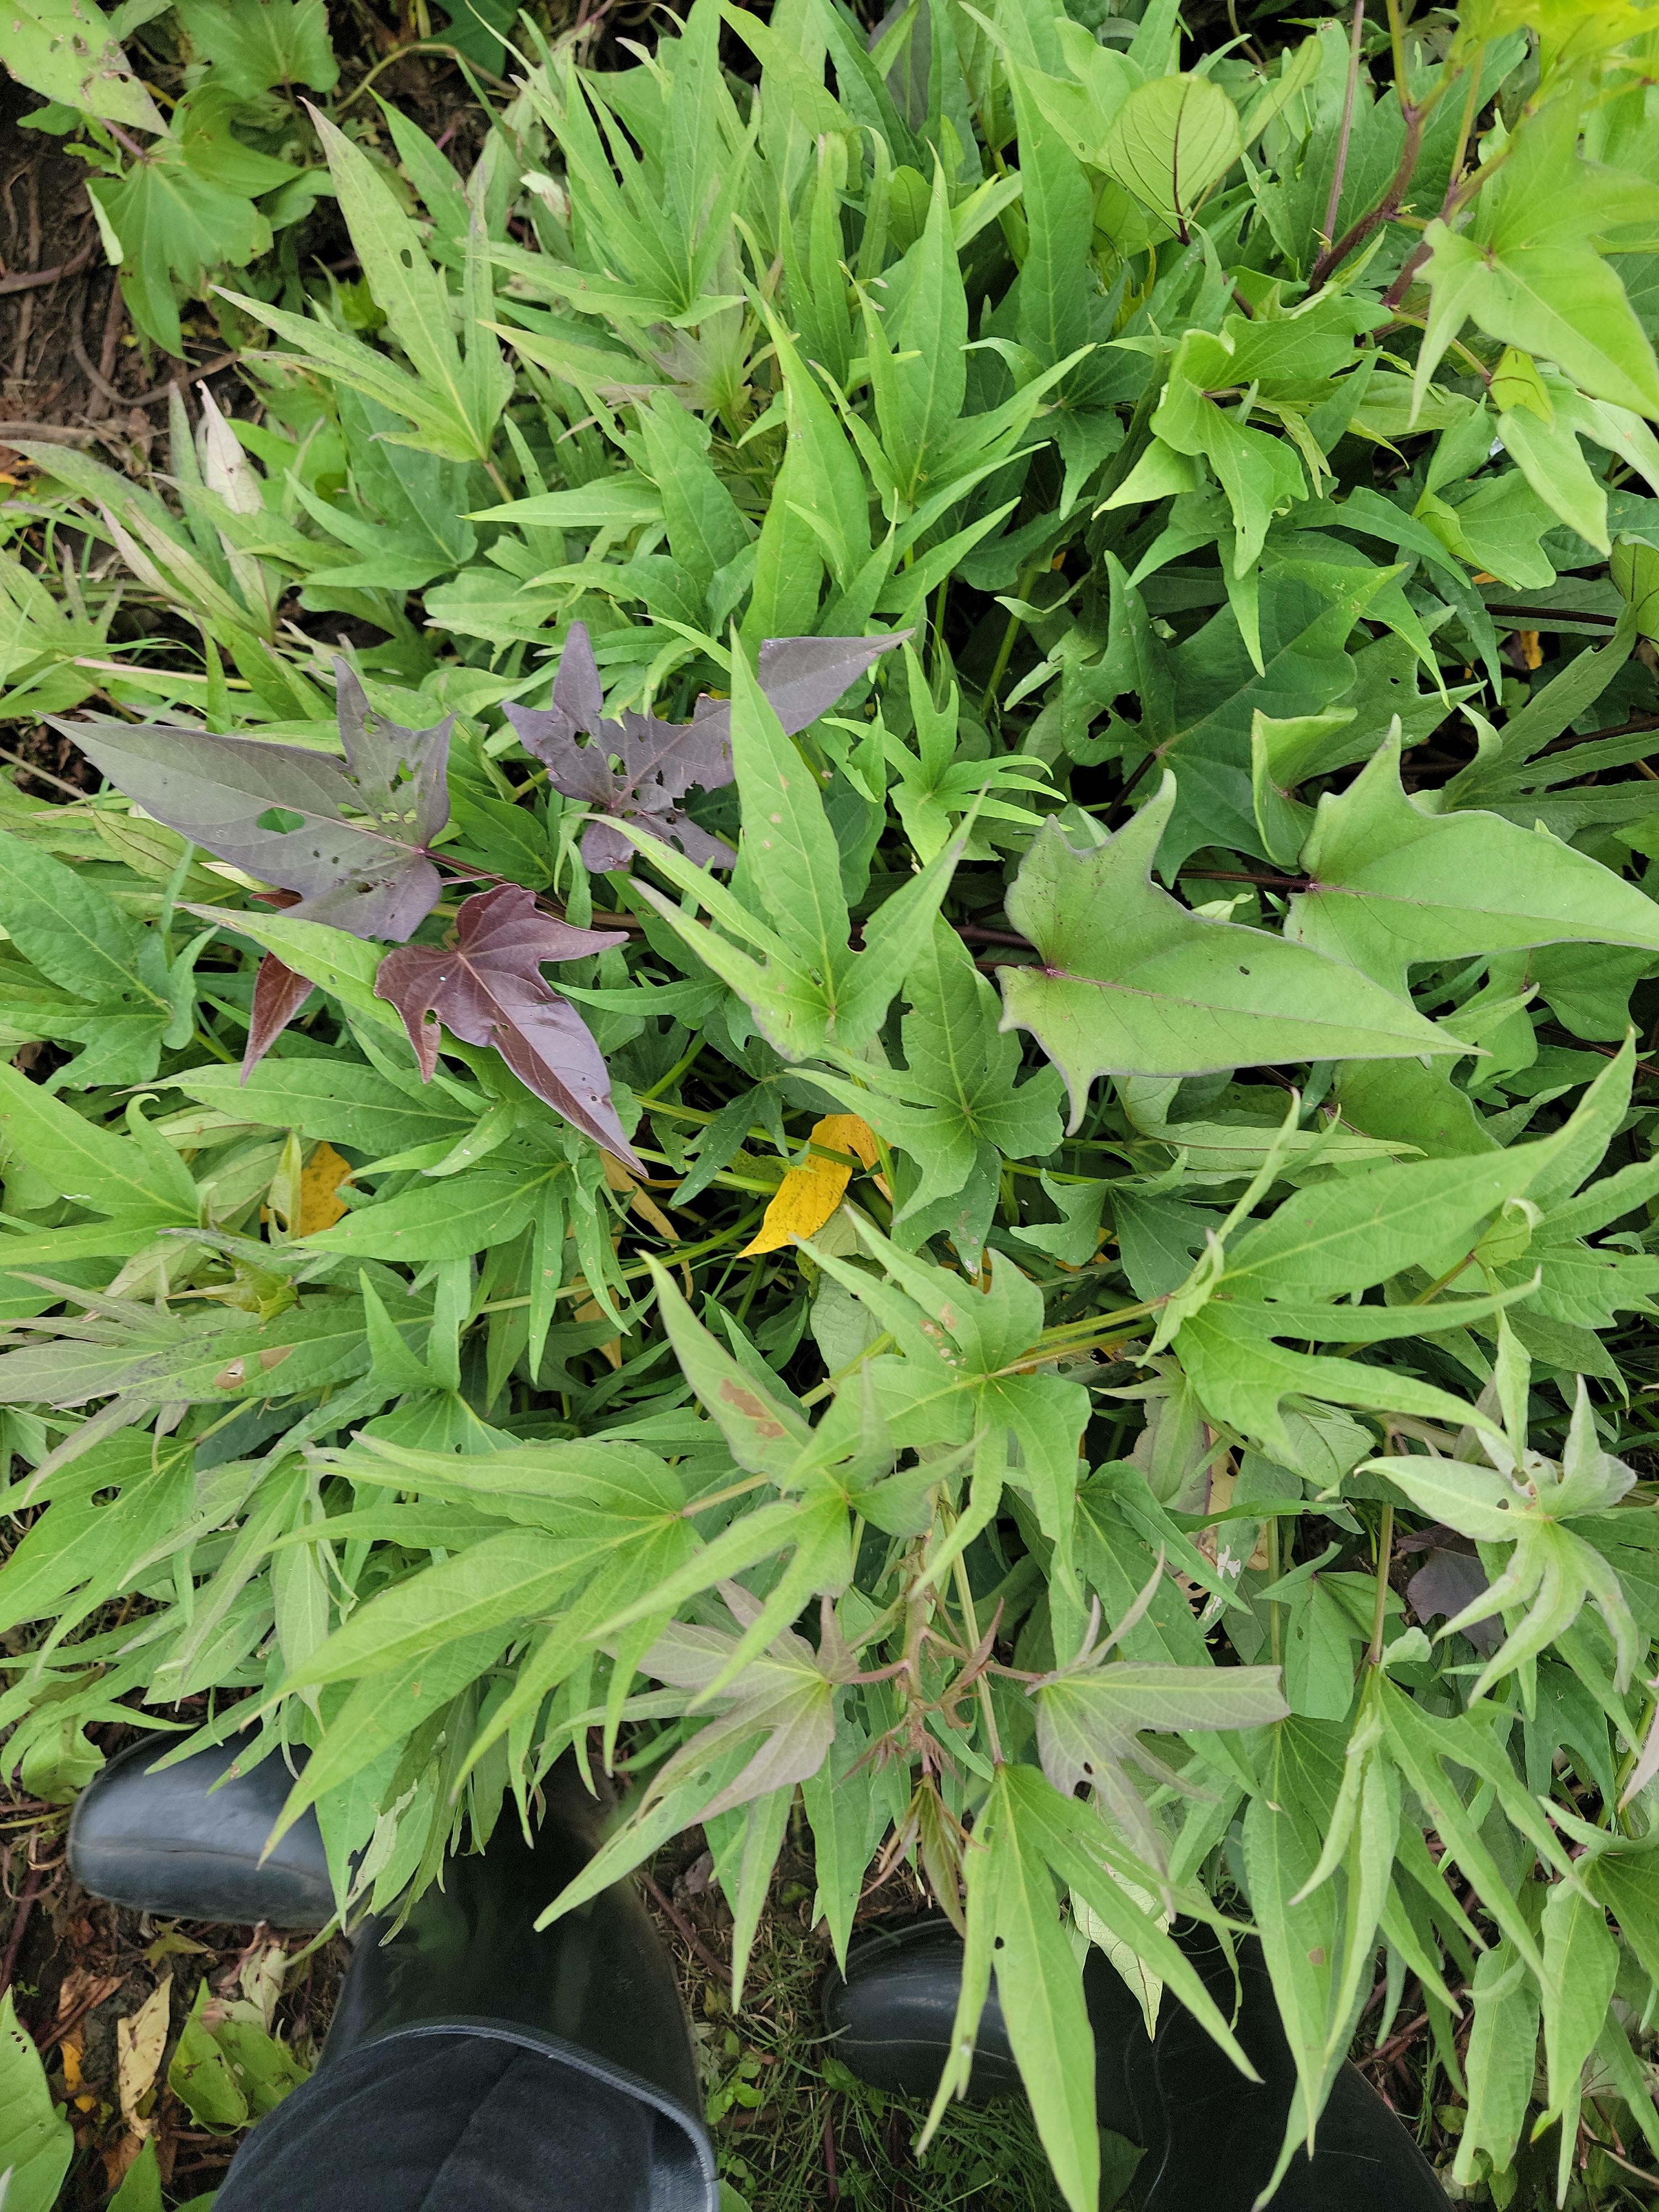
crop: sweet potato
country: Tanzania
